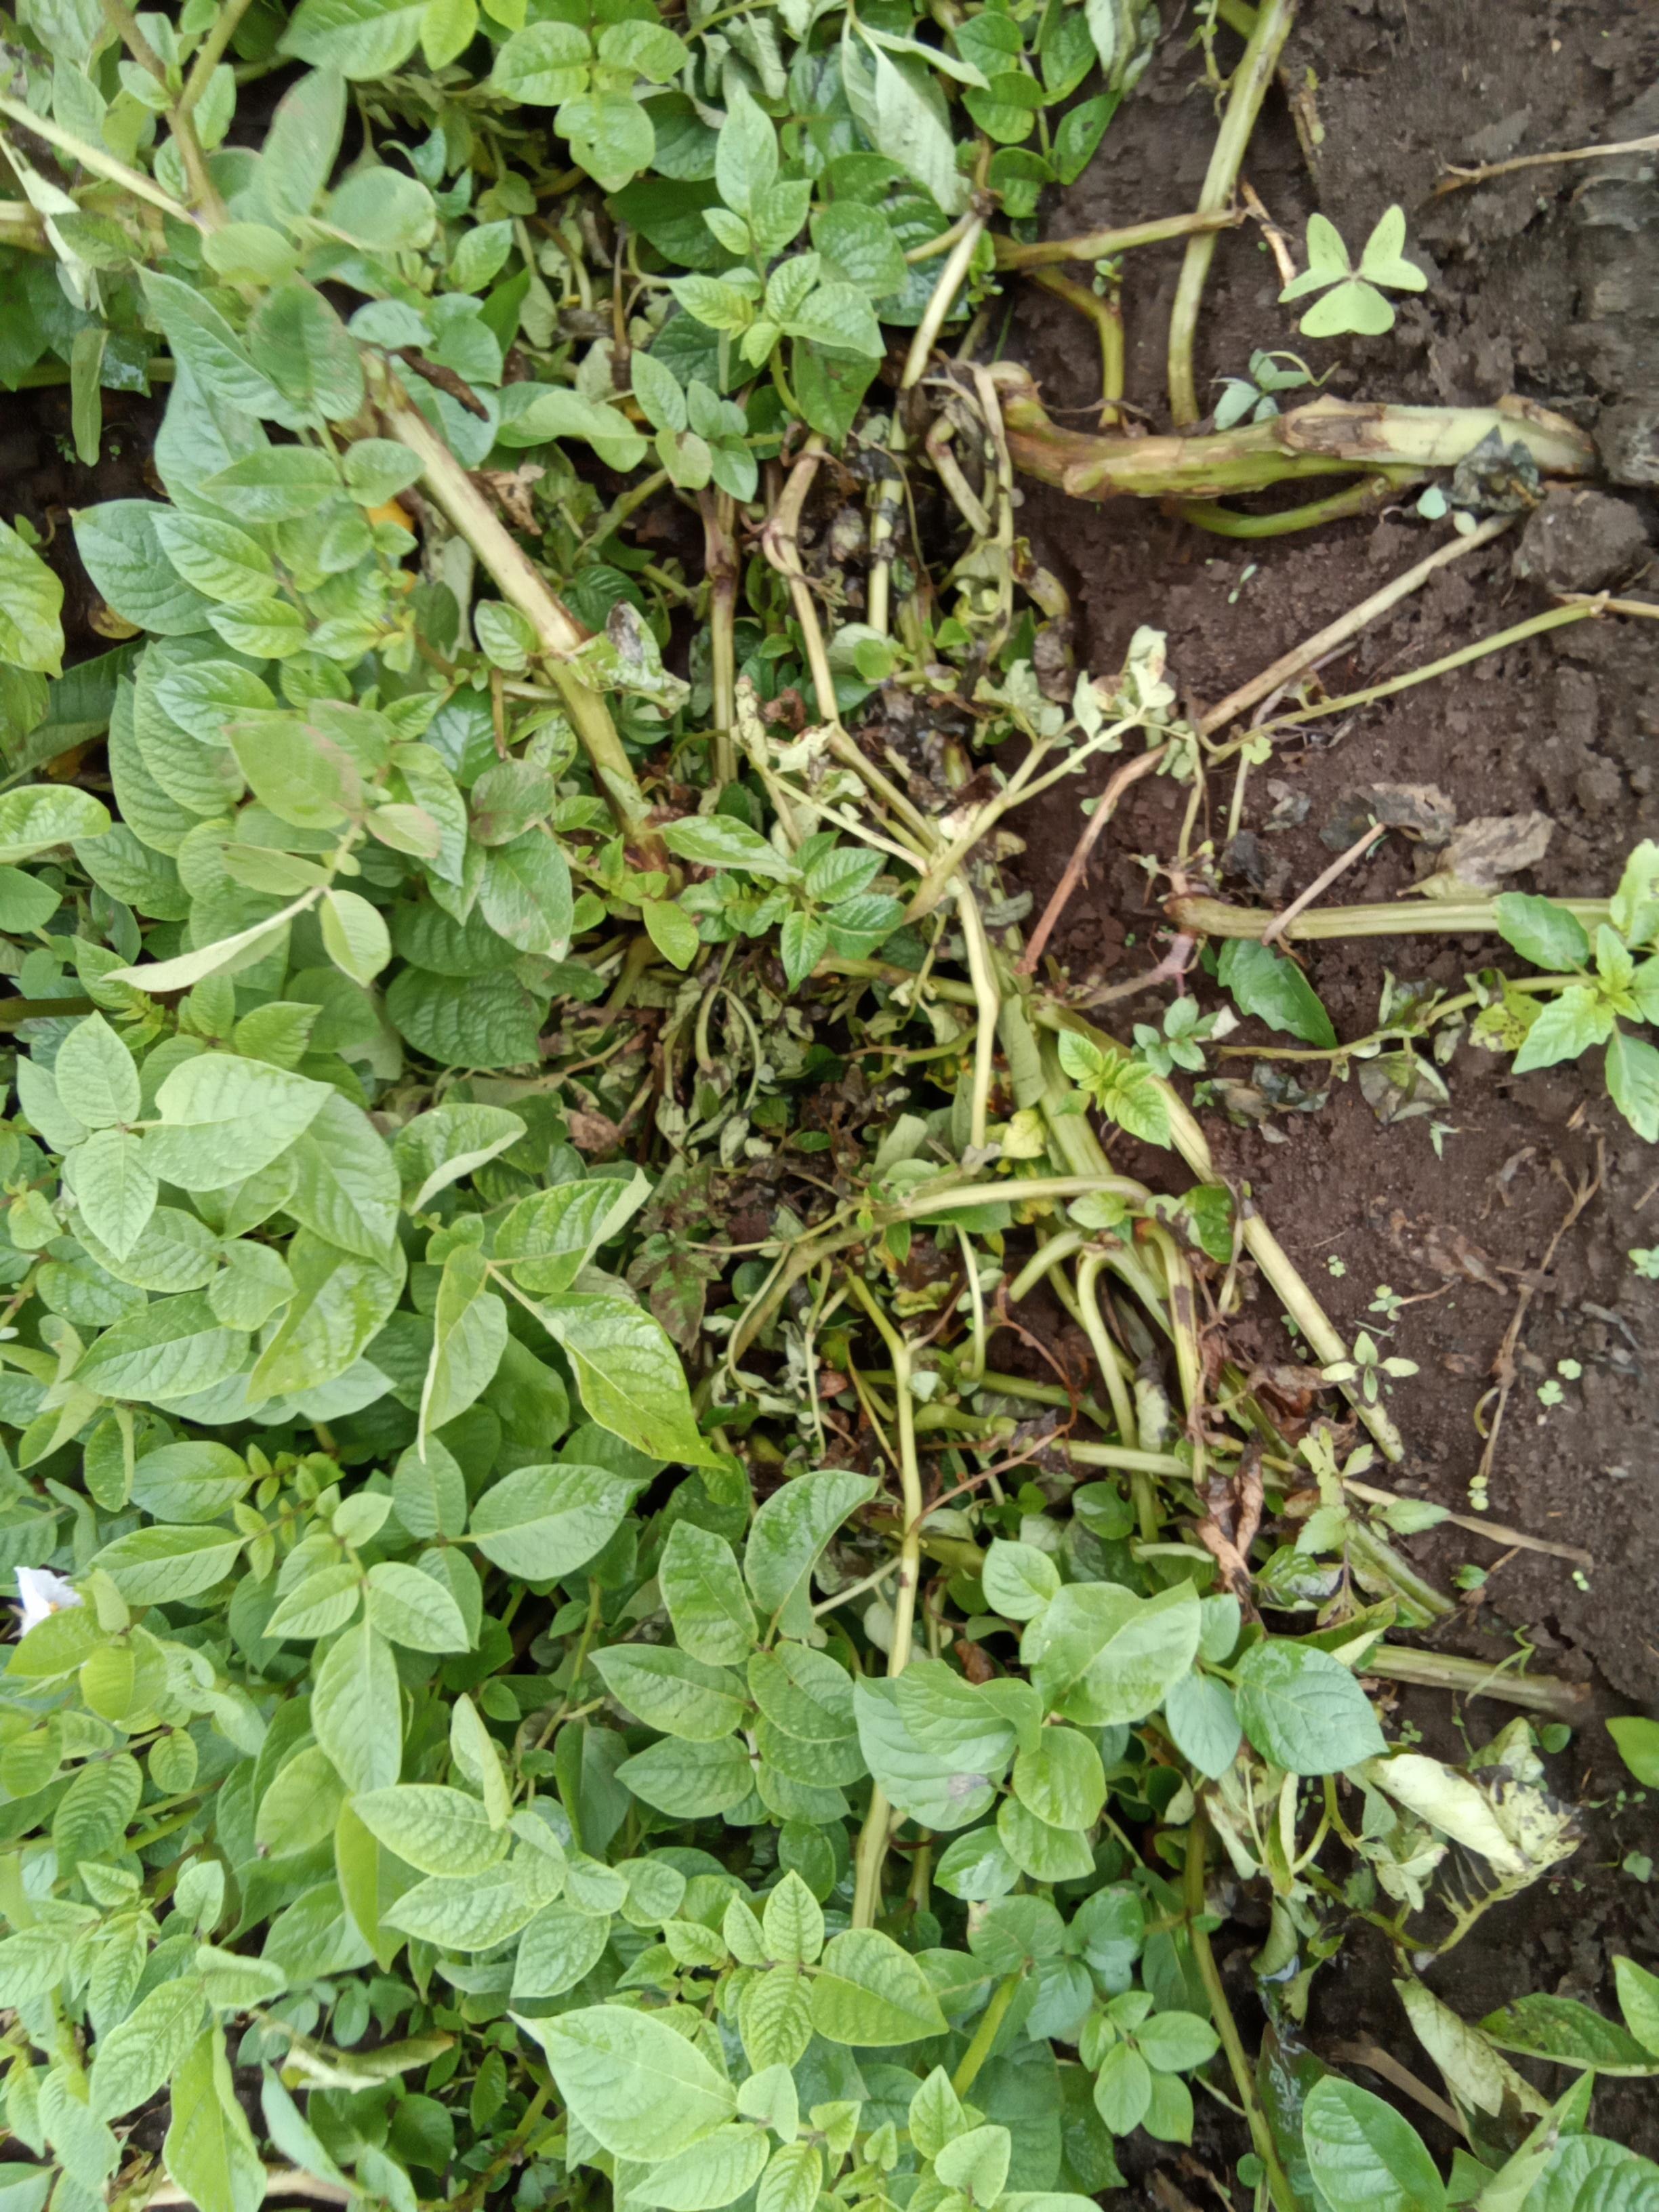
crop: potato
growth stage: vegetative
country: Kenya
